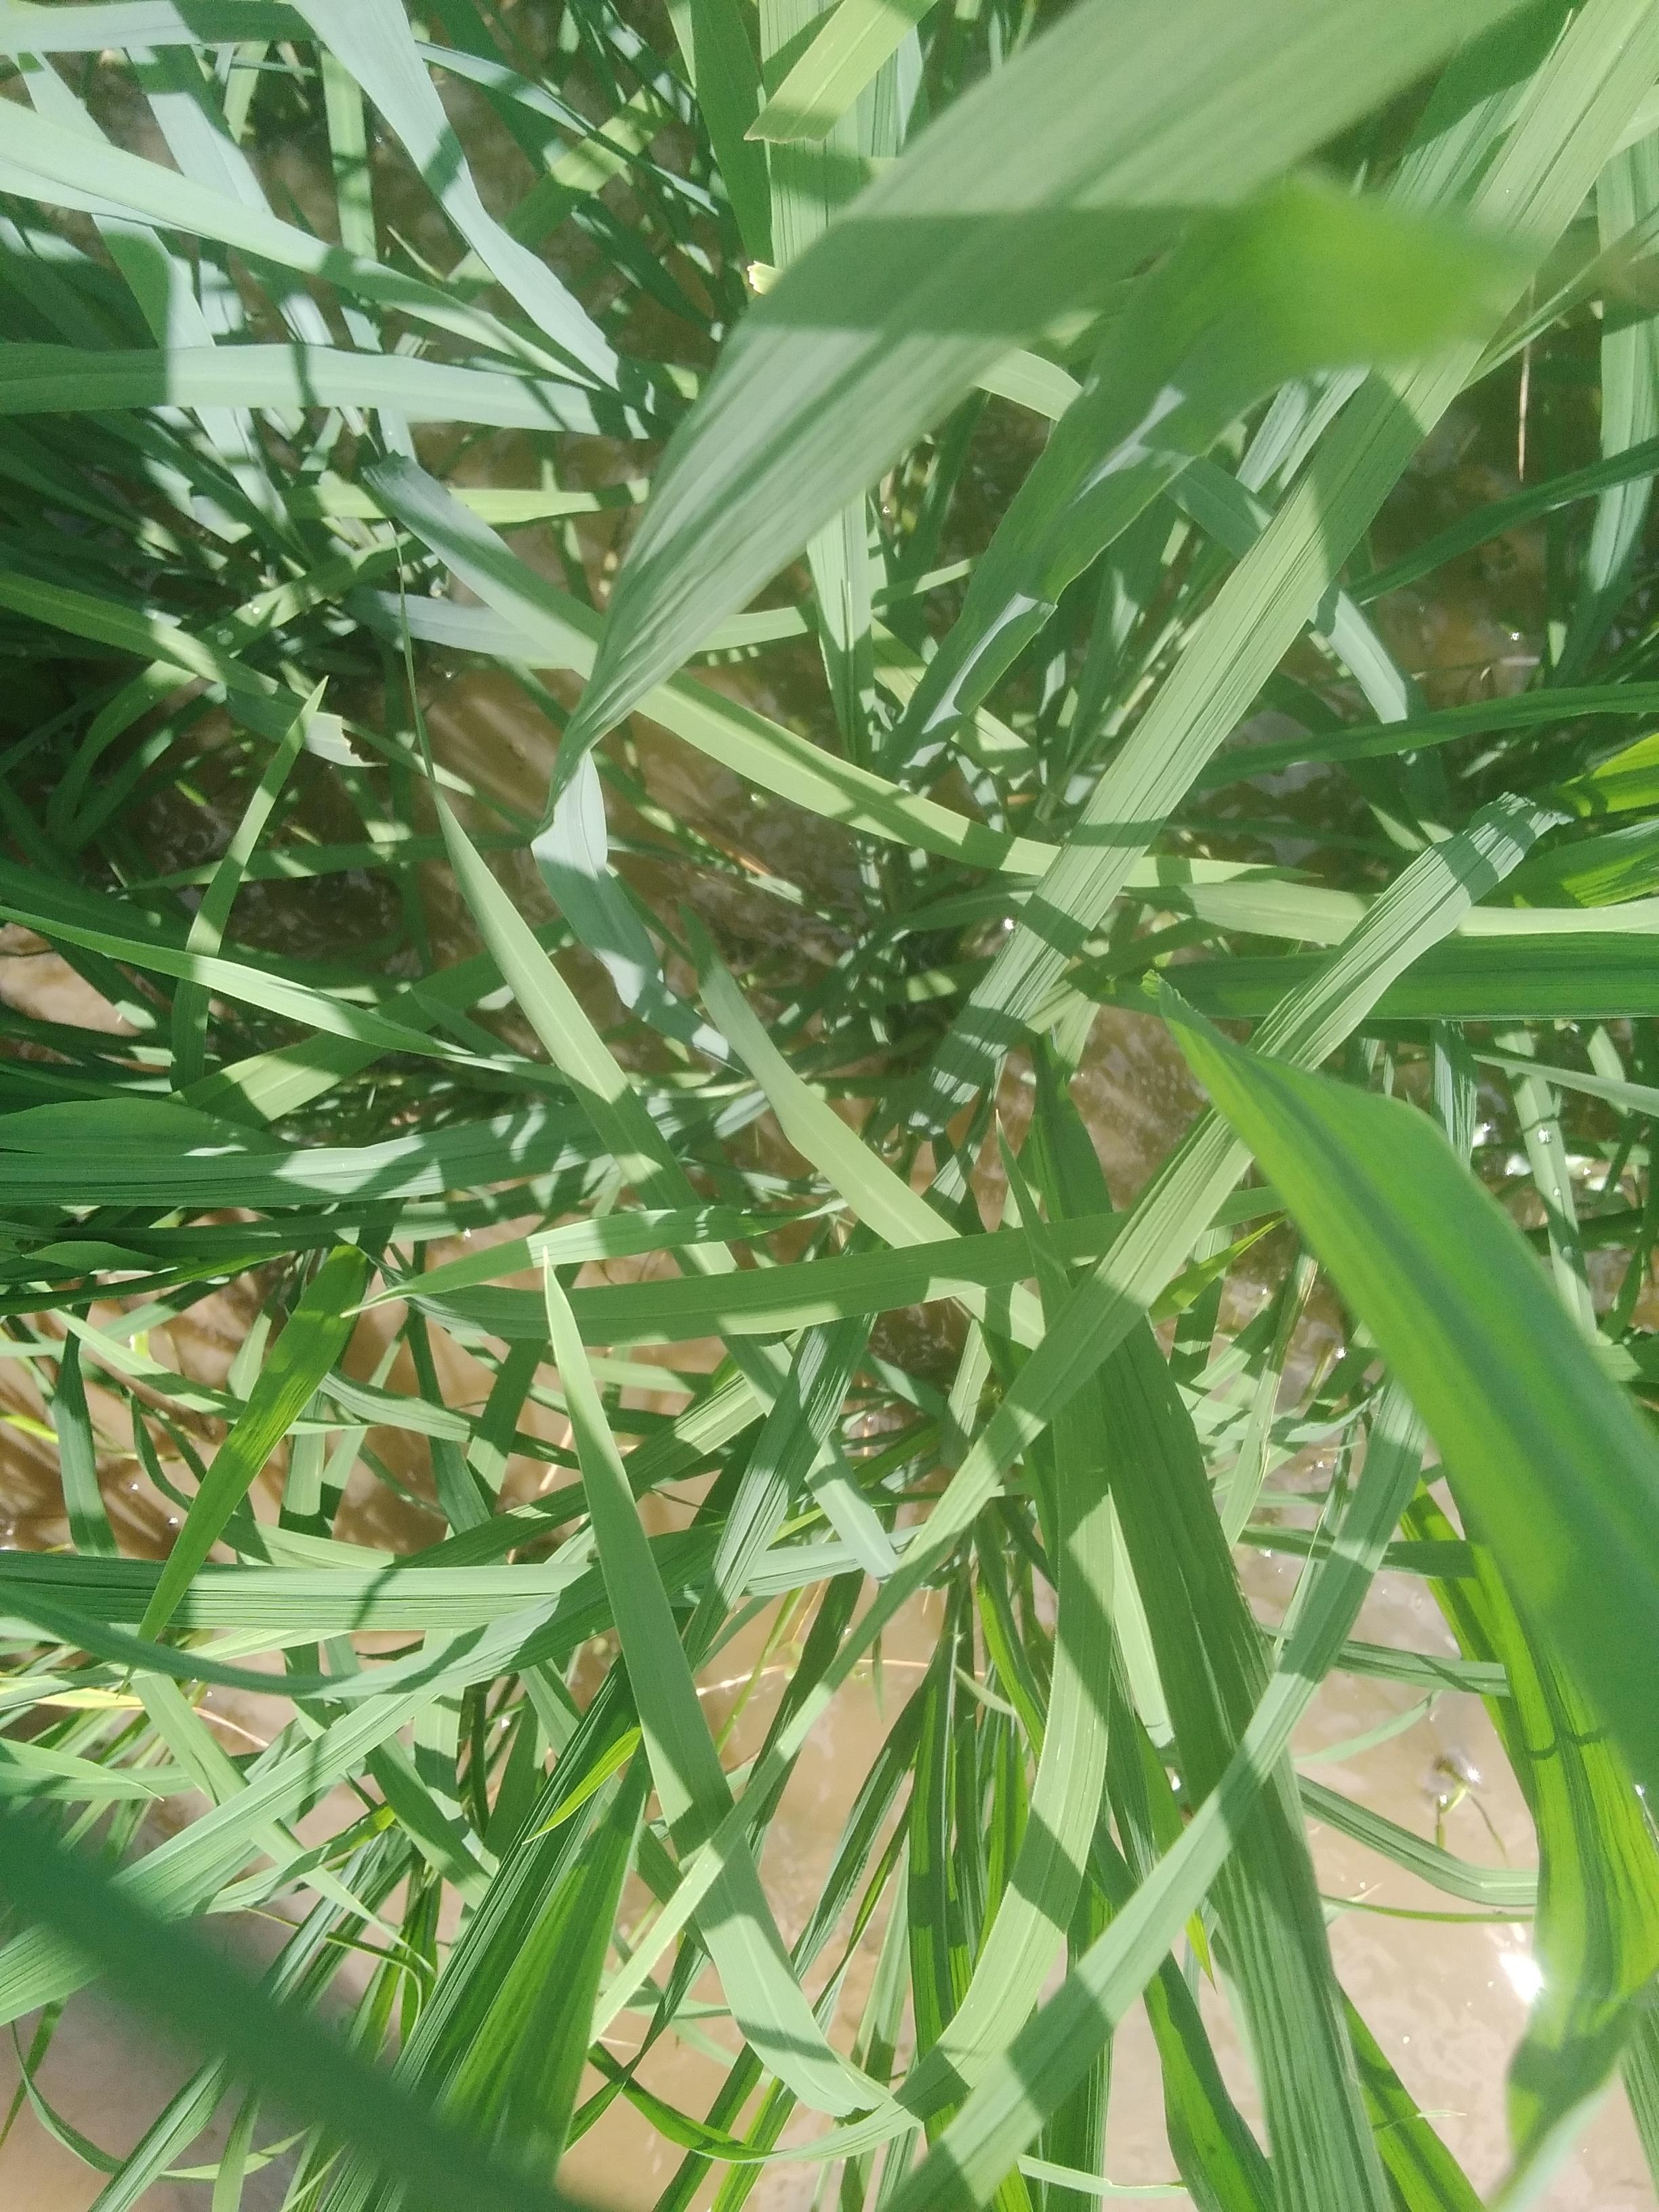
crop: rice
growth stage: elongation stem
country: Nigeria
